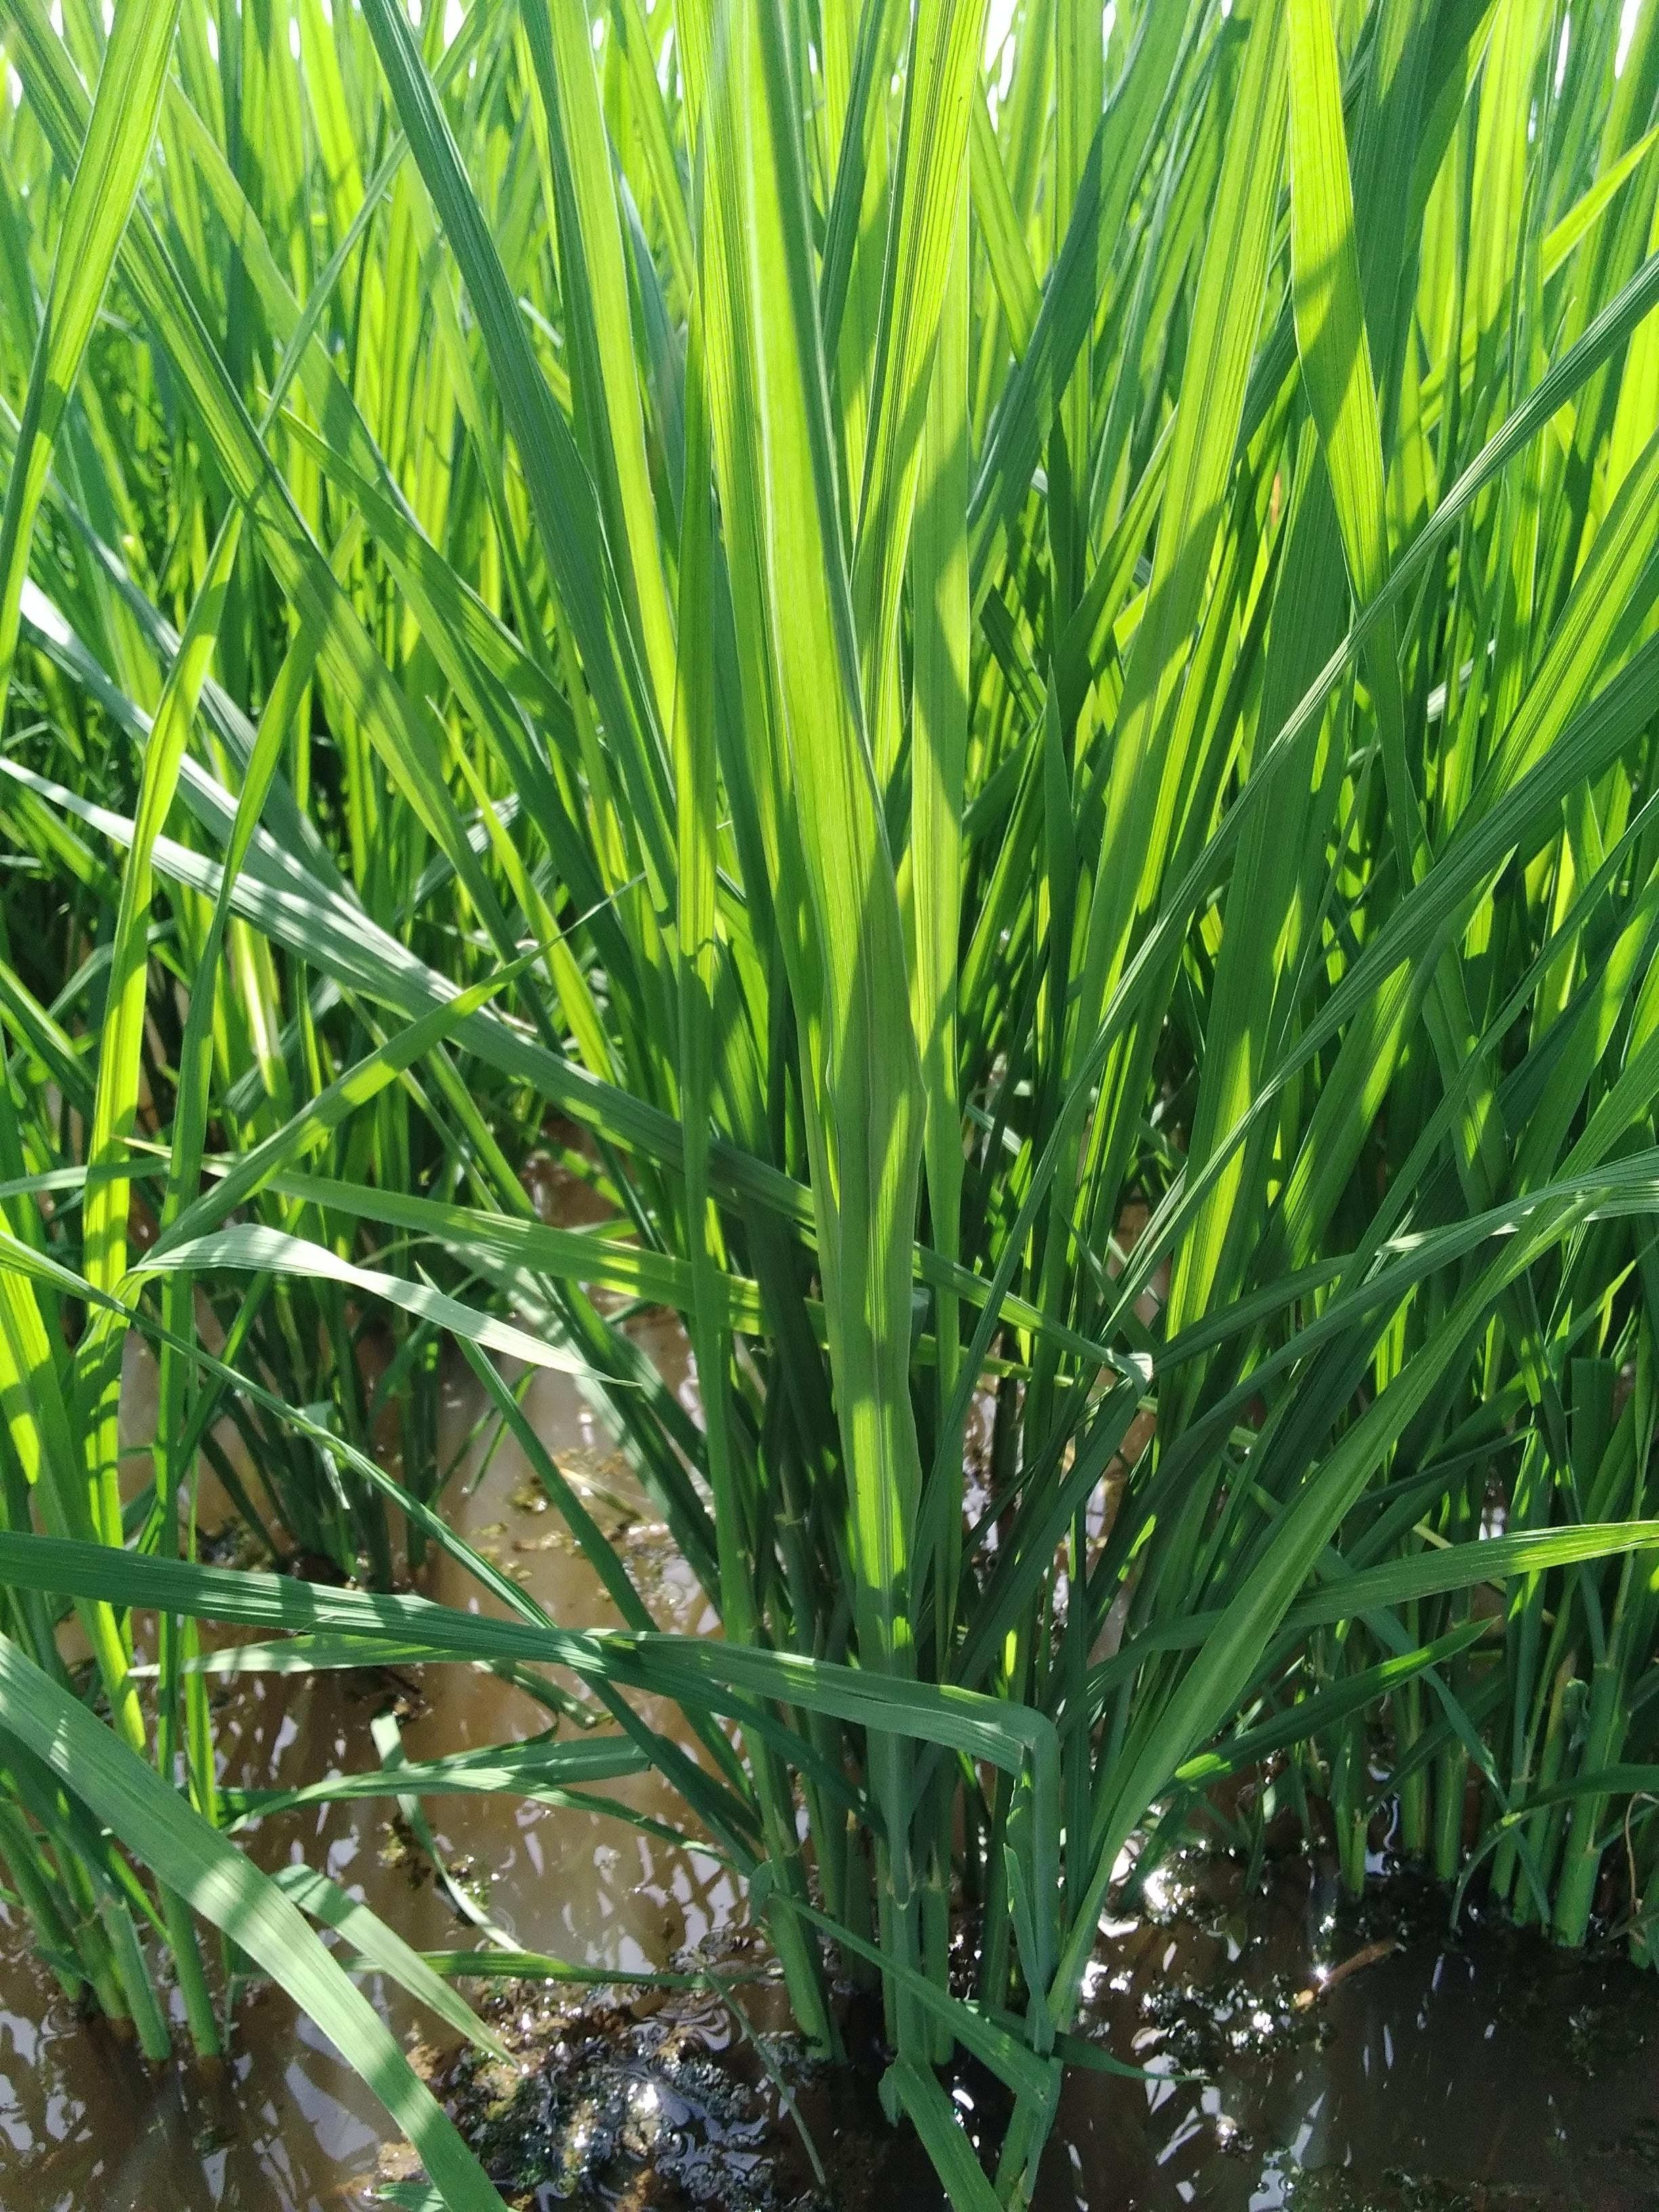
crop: rice
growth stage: elongation stem
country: Nigeria
